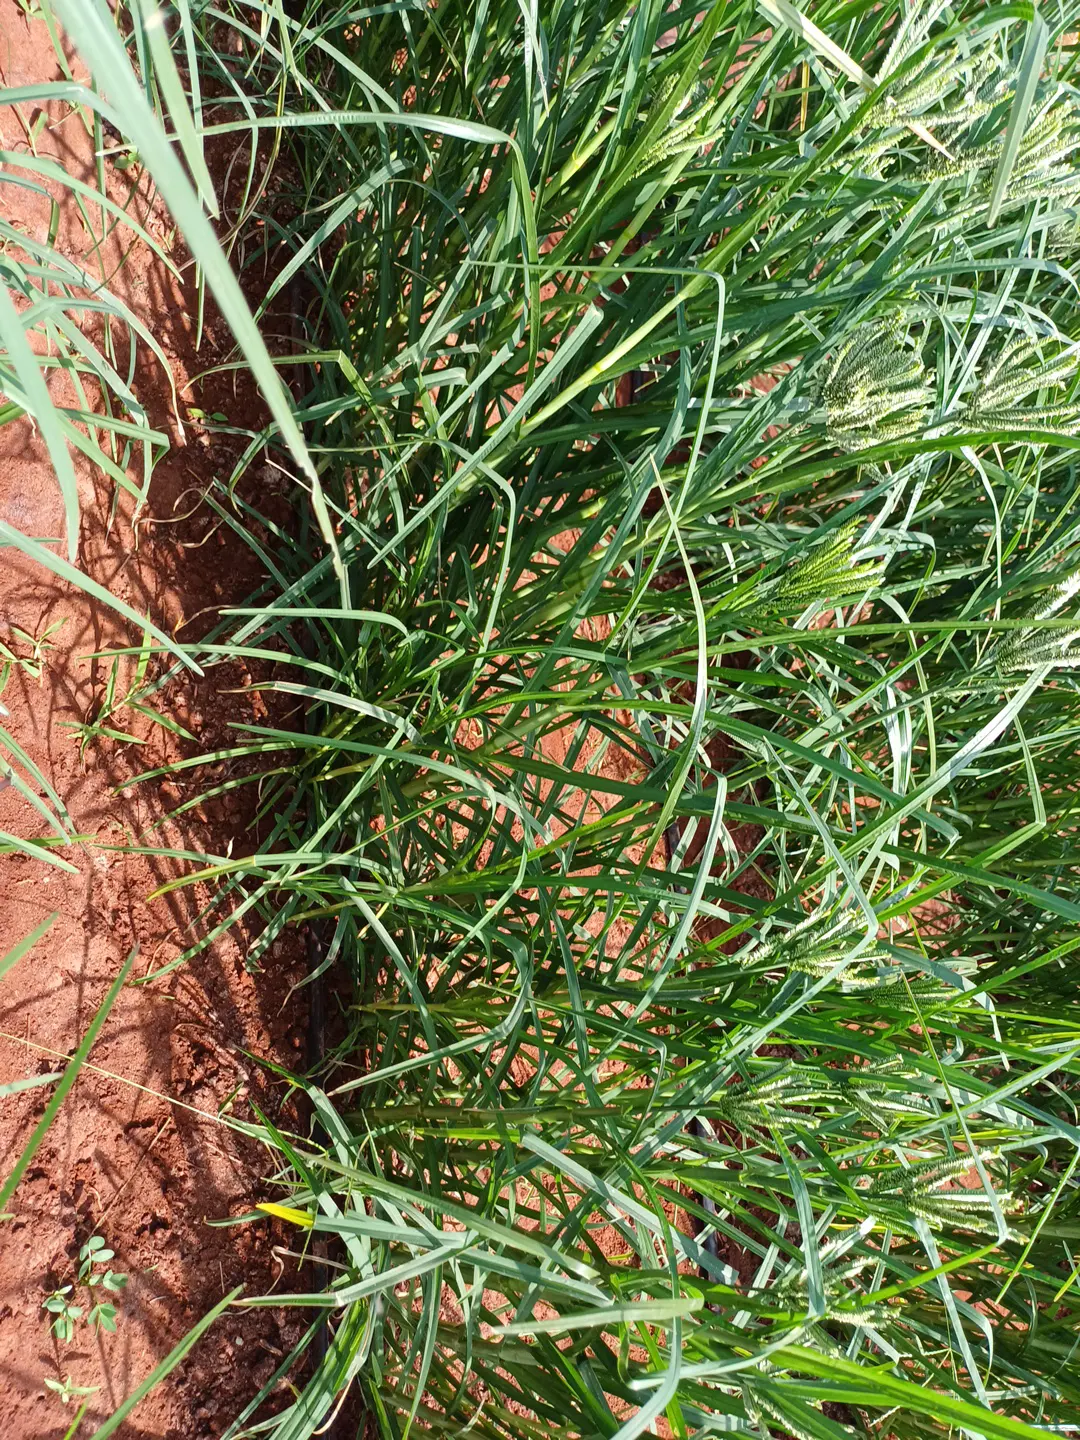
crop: finger millet
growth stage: flowering
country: Kenya
